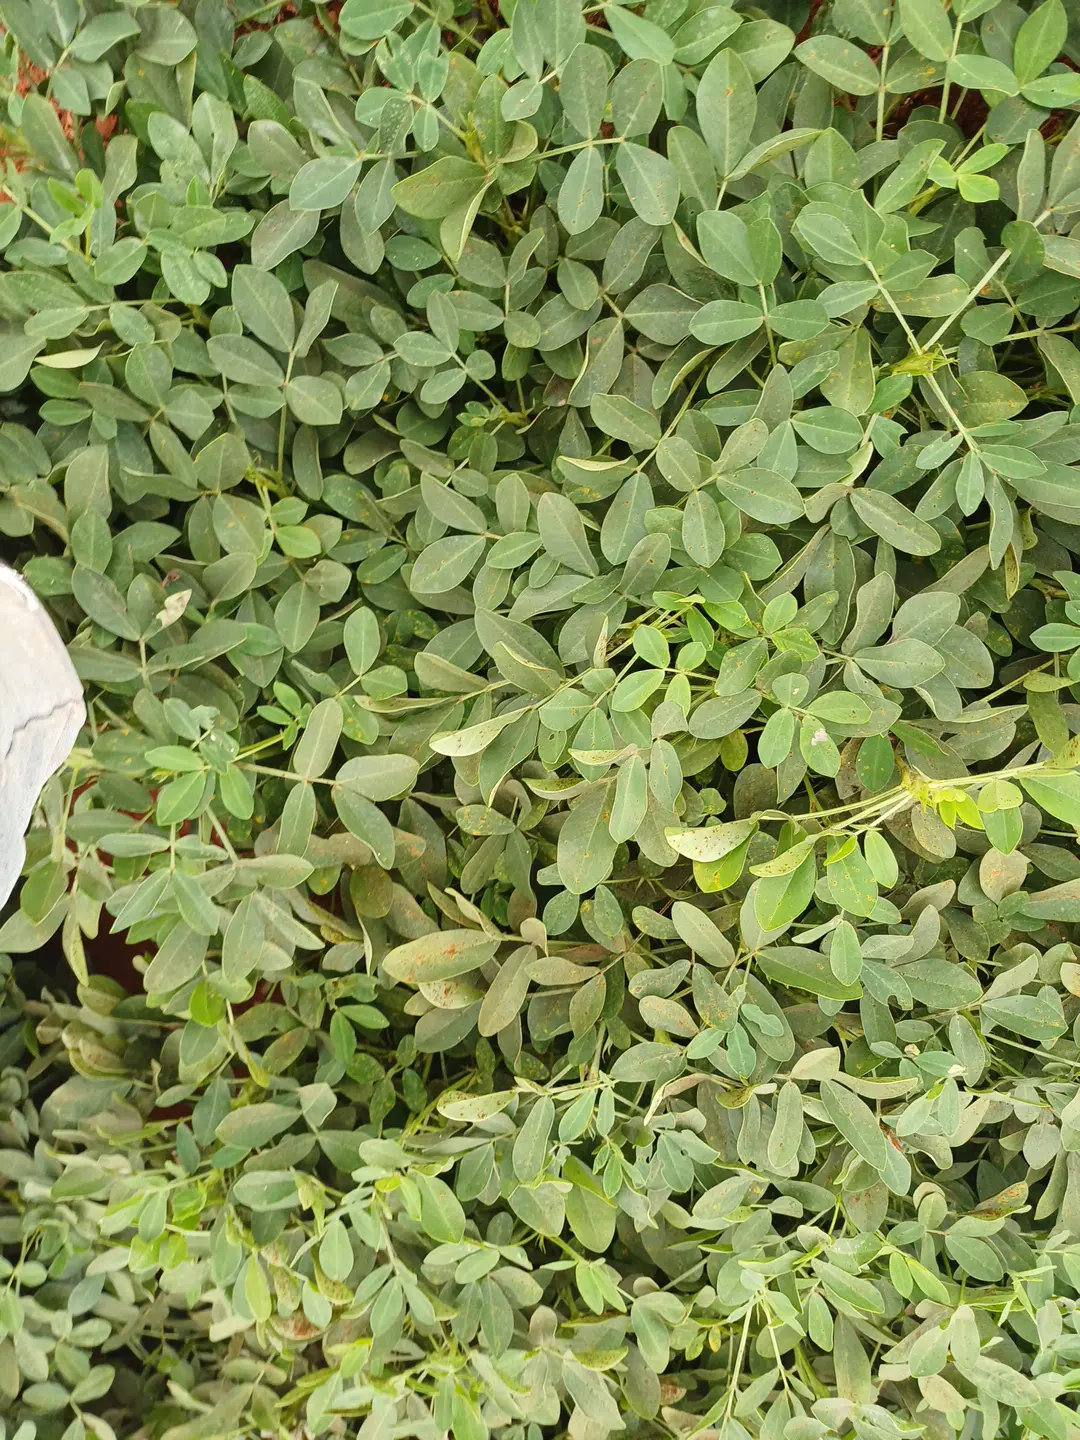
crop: groundnut
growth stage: pegging
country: Kenya
